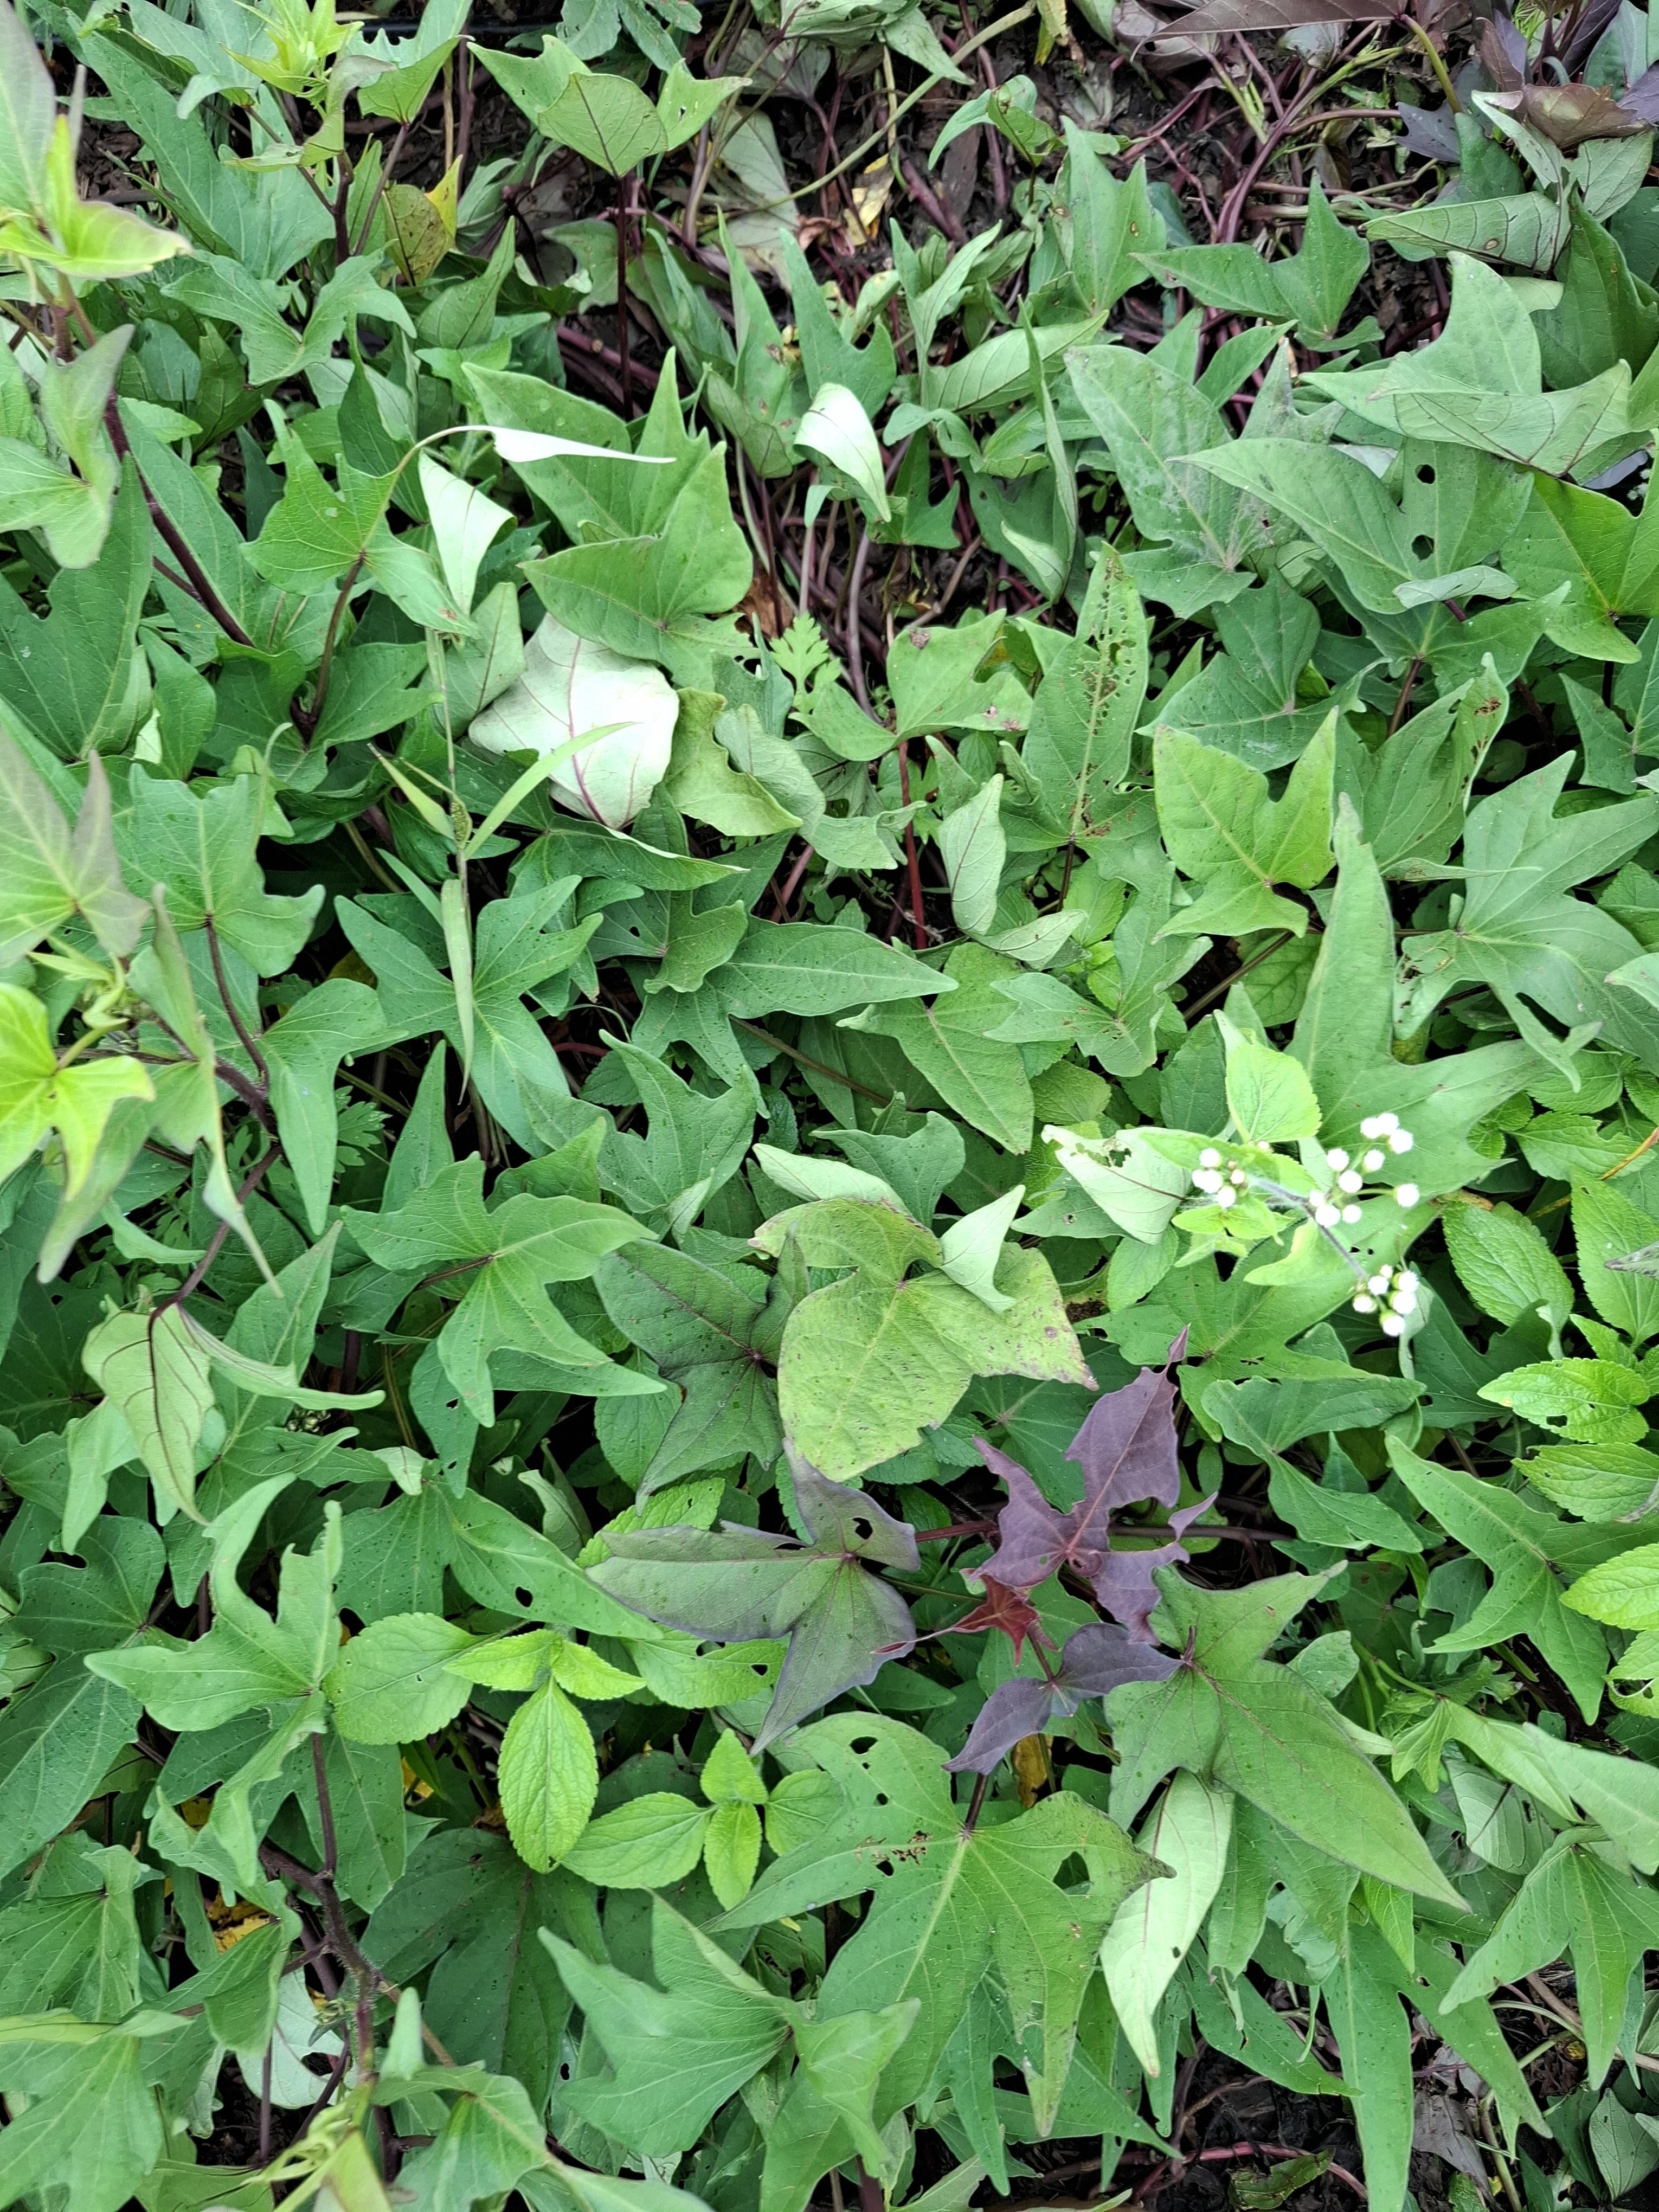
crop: sorghum
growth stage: harvest maturity
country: Tanzania
